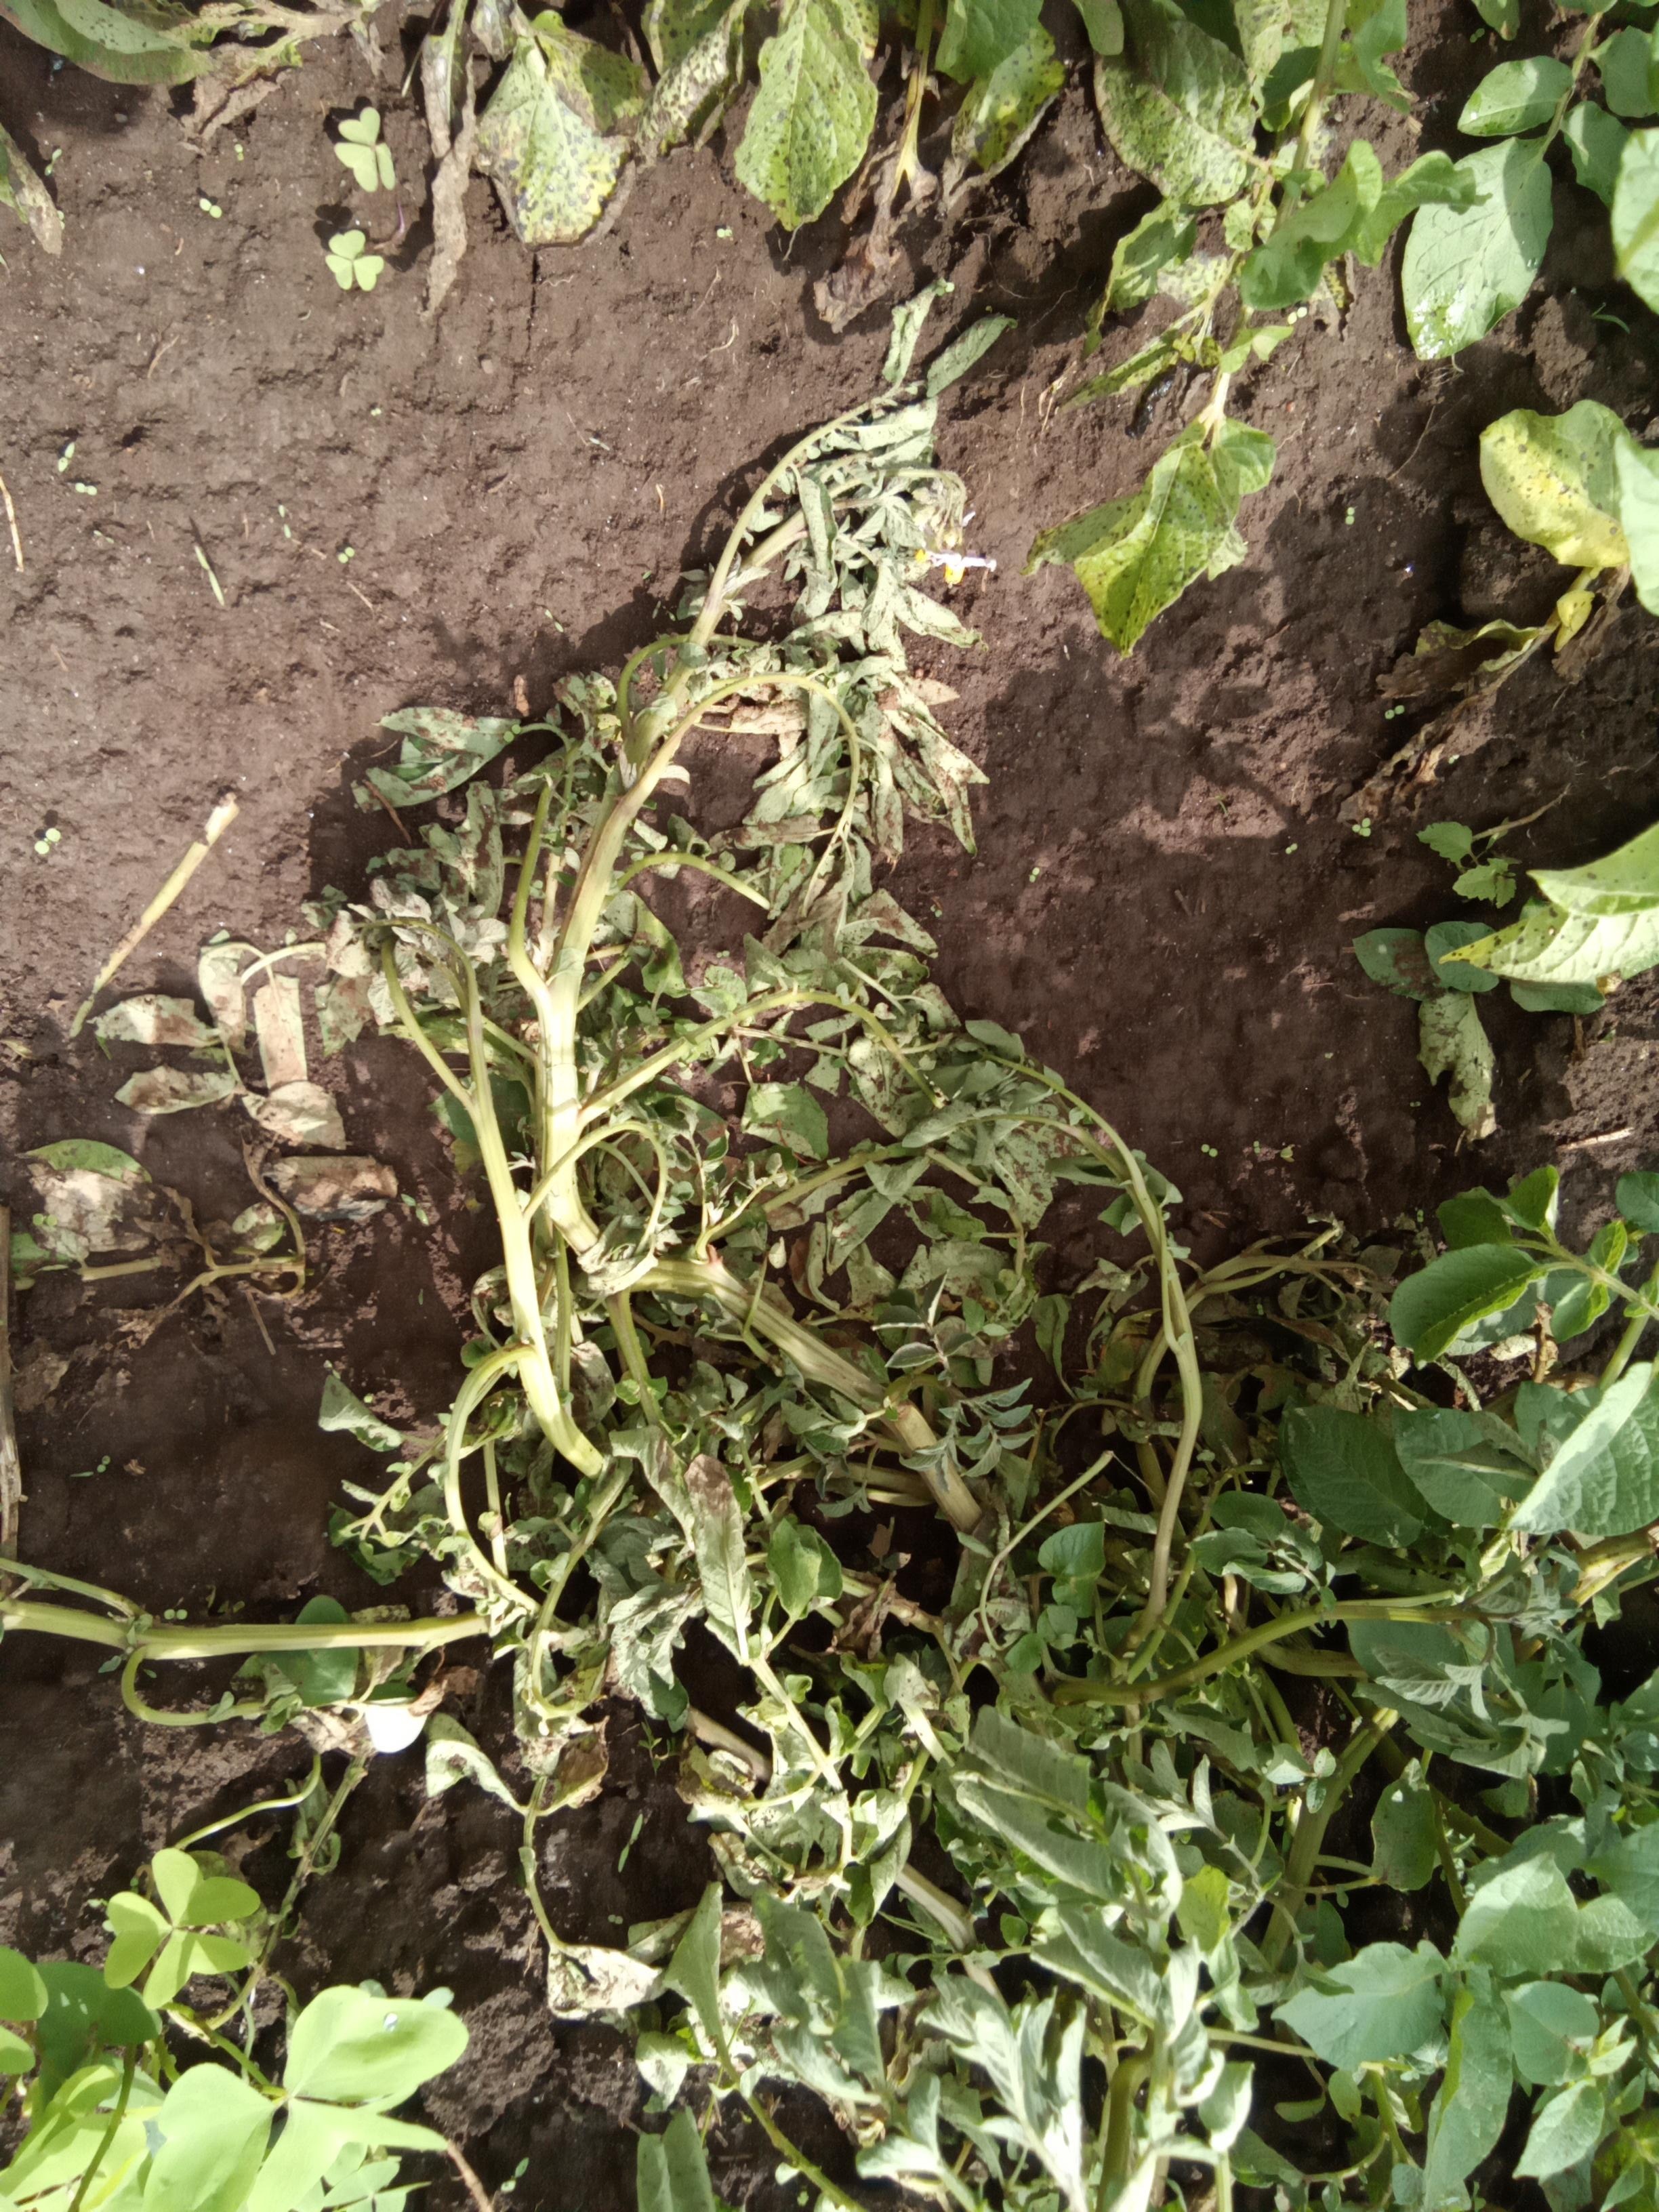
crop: potato
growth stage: flowering
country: Kenya
